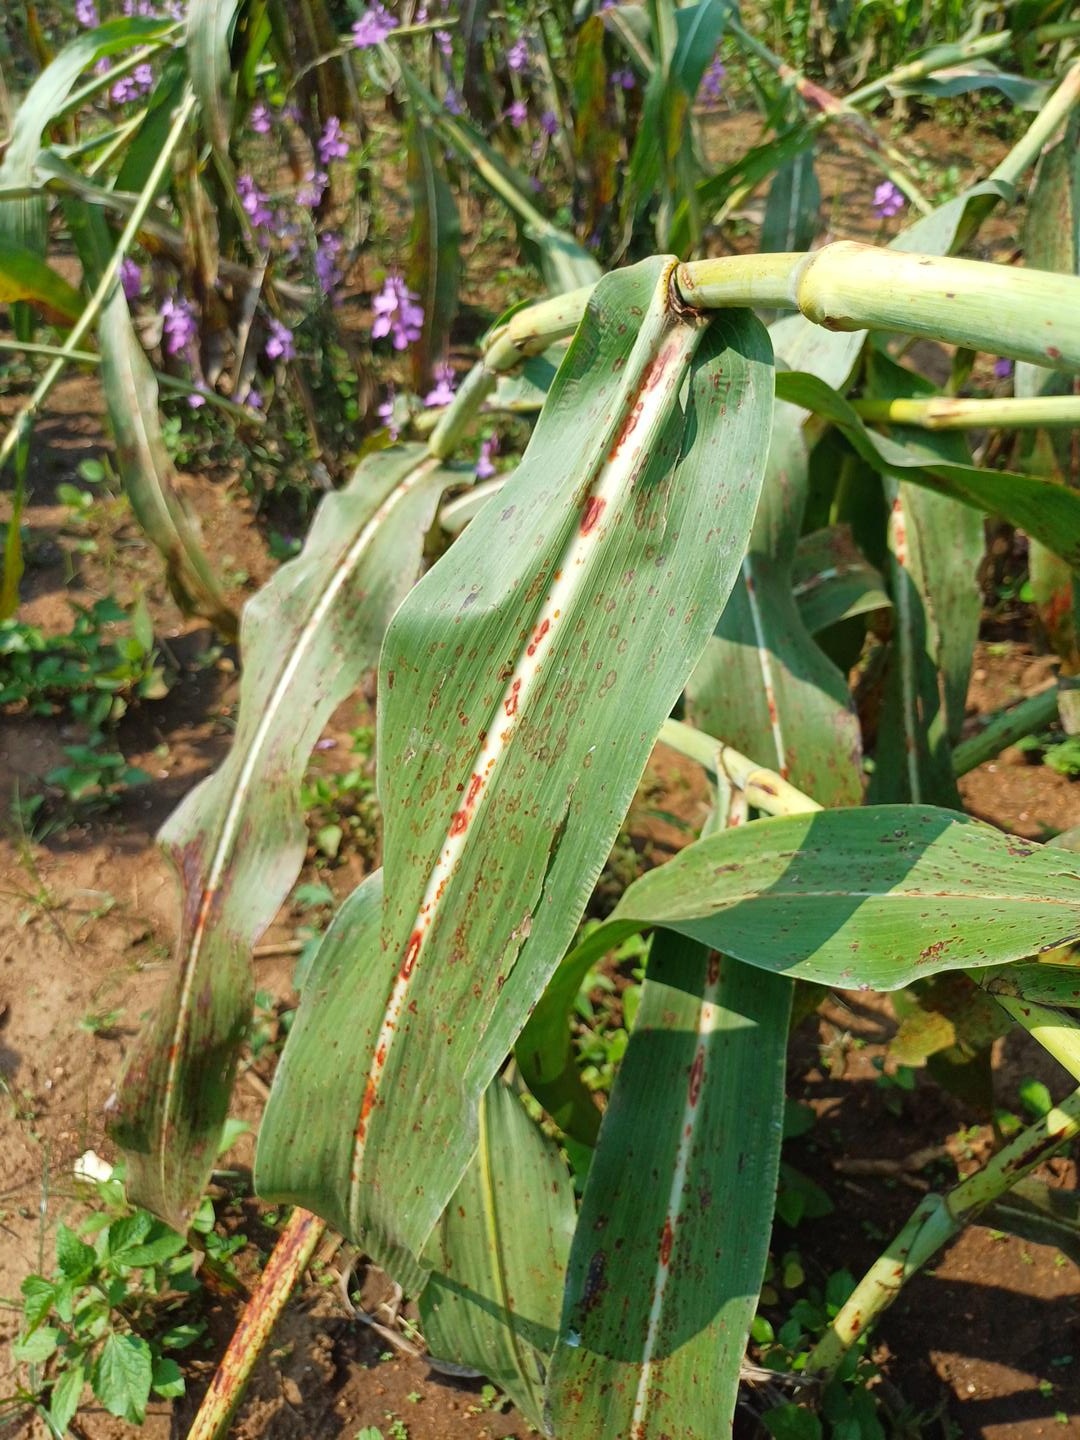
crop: sorghum
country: Kenya
